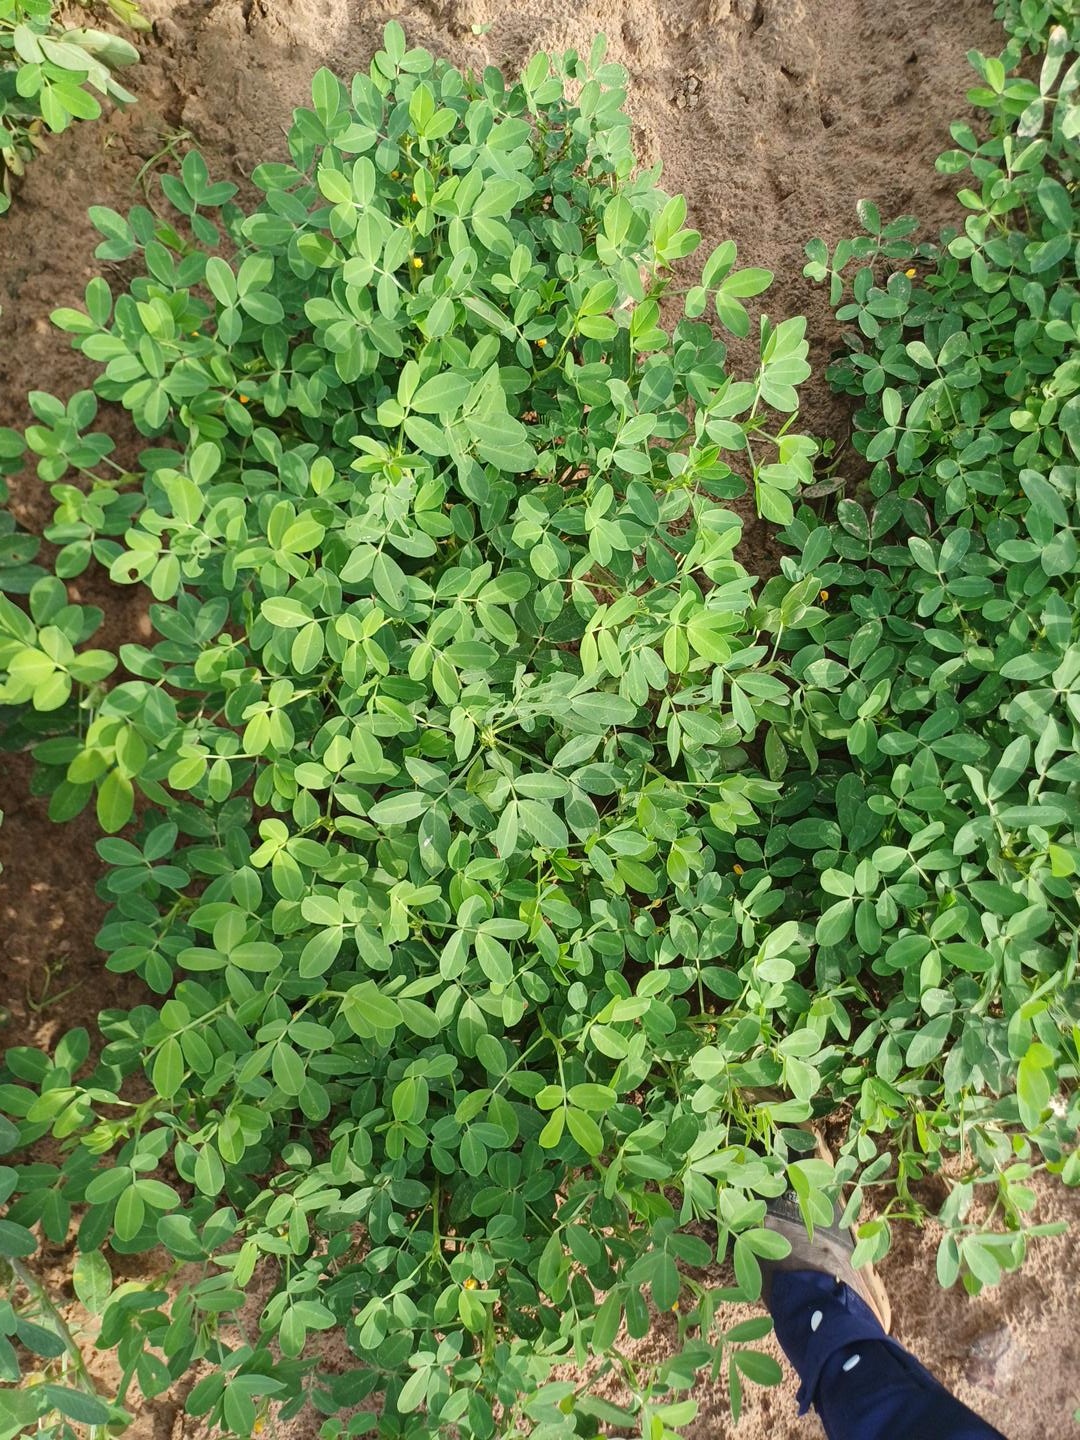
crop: groundnut
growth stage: flowering
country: Senegal
